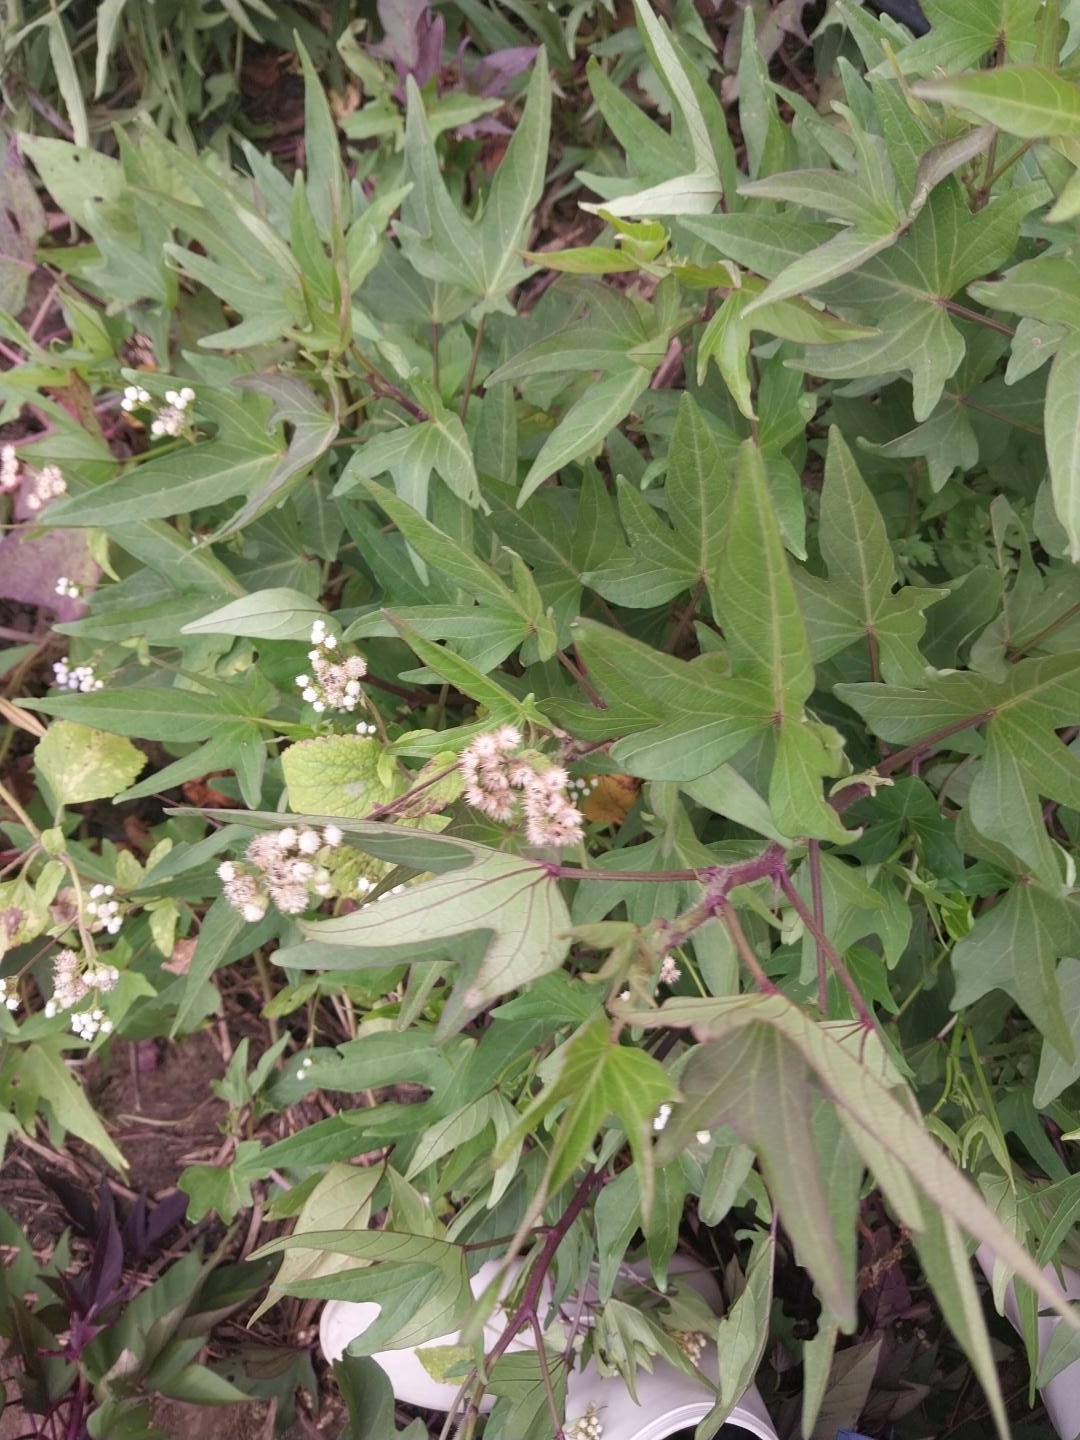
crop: sweet potato
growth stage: flowering
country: Tanzania
